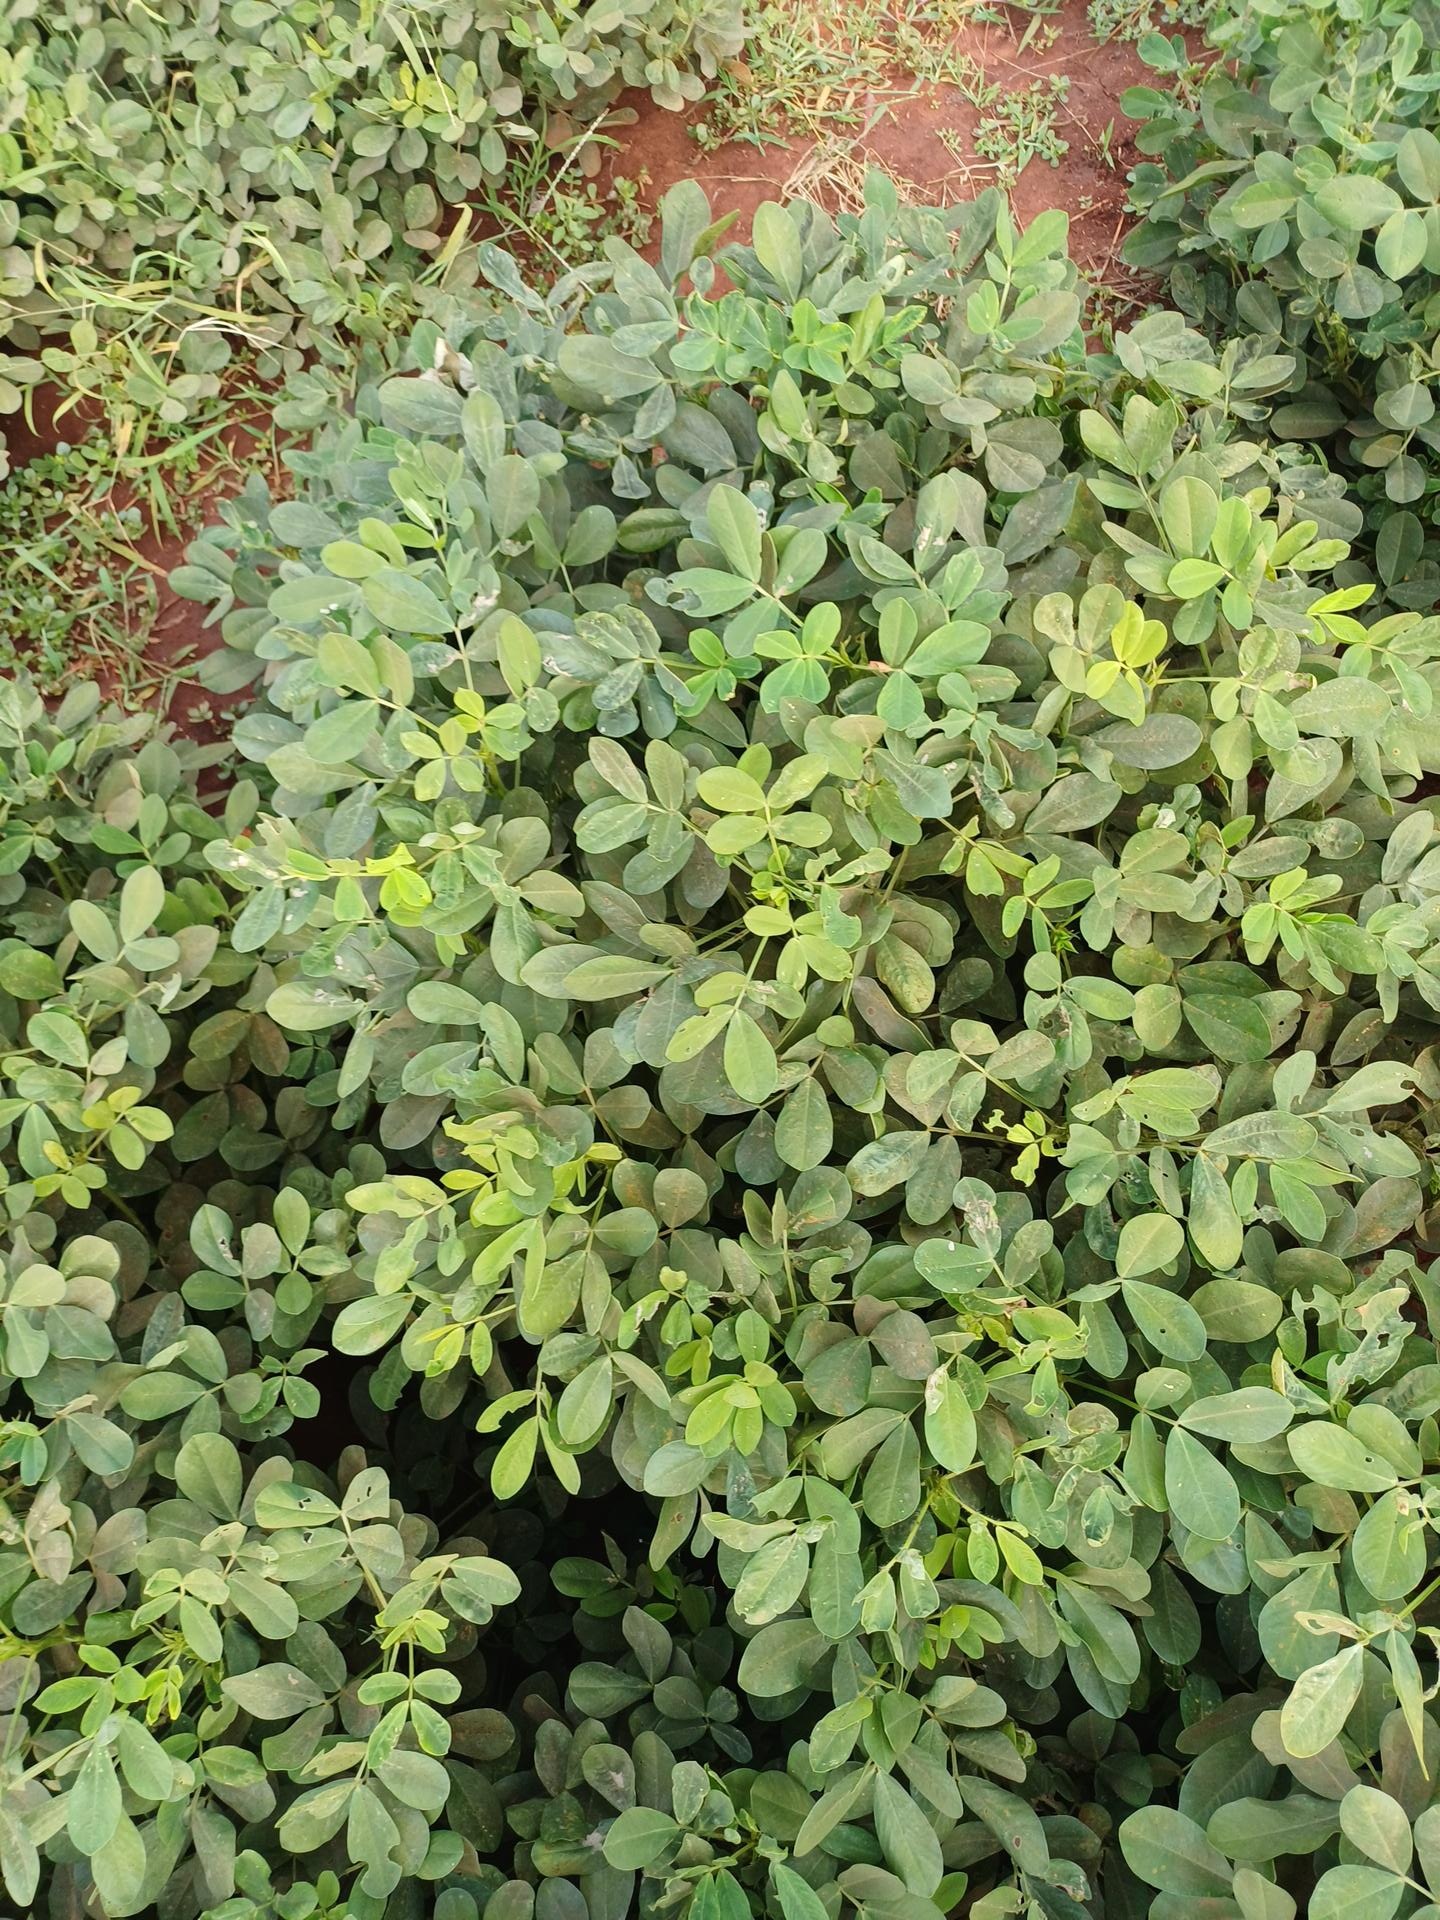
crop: groundnut
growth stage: maturity
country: Kenya
